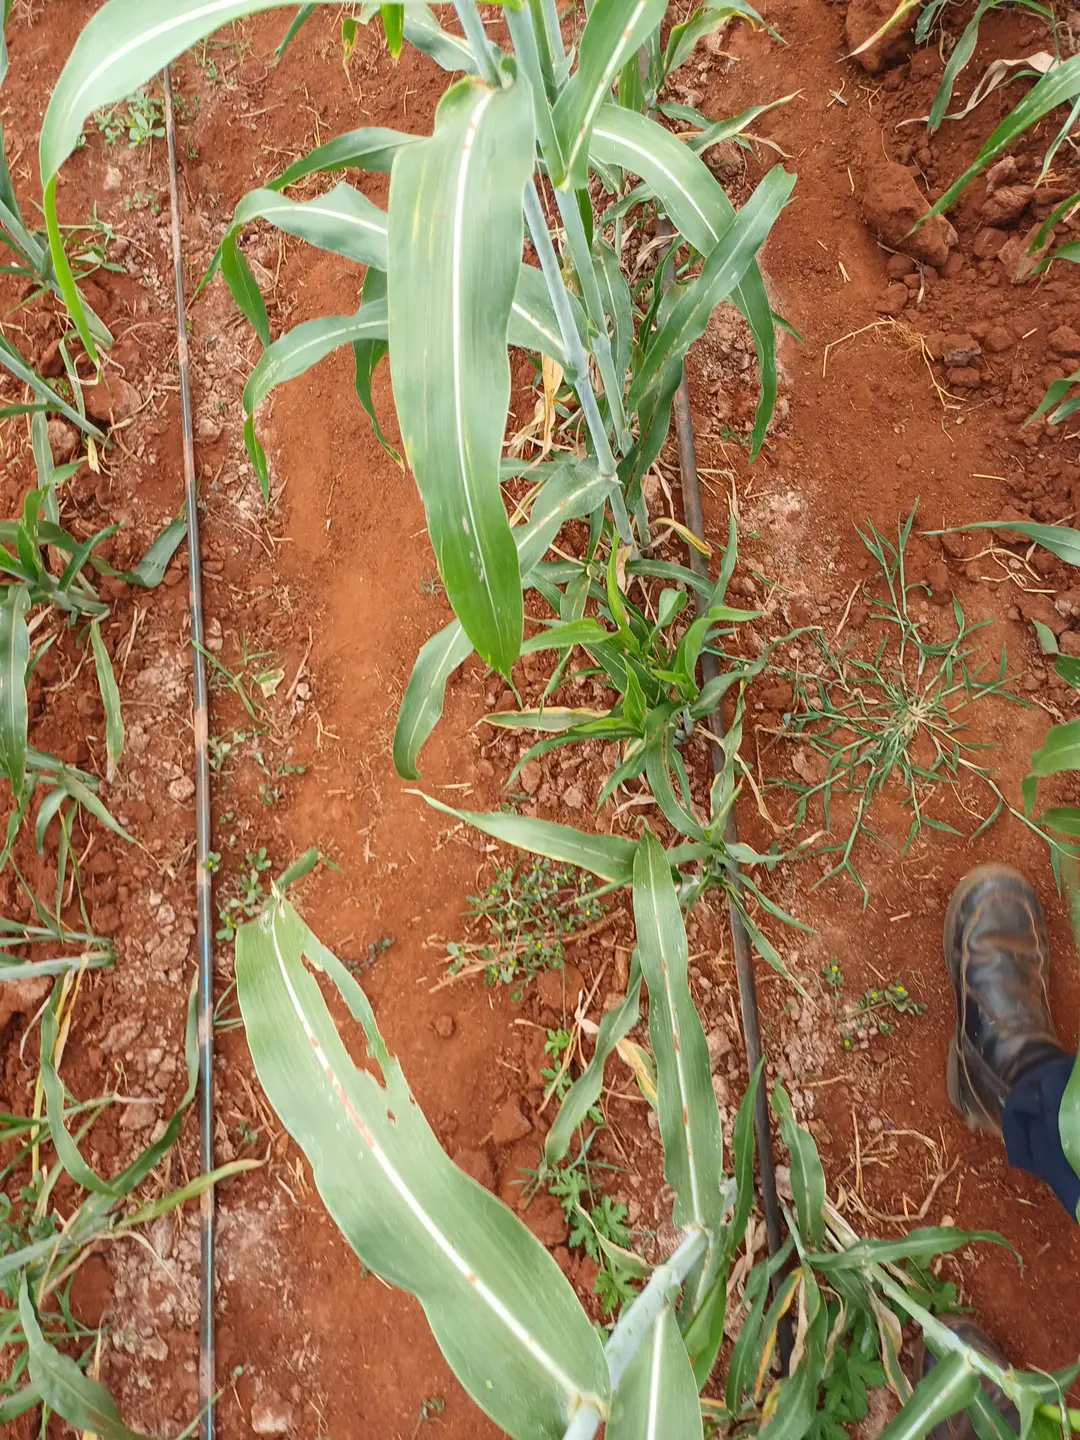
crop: sorghum
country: Kenya
